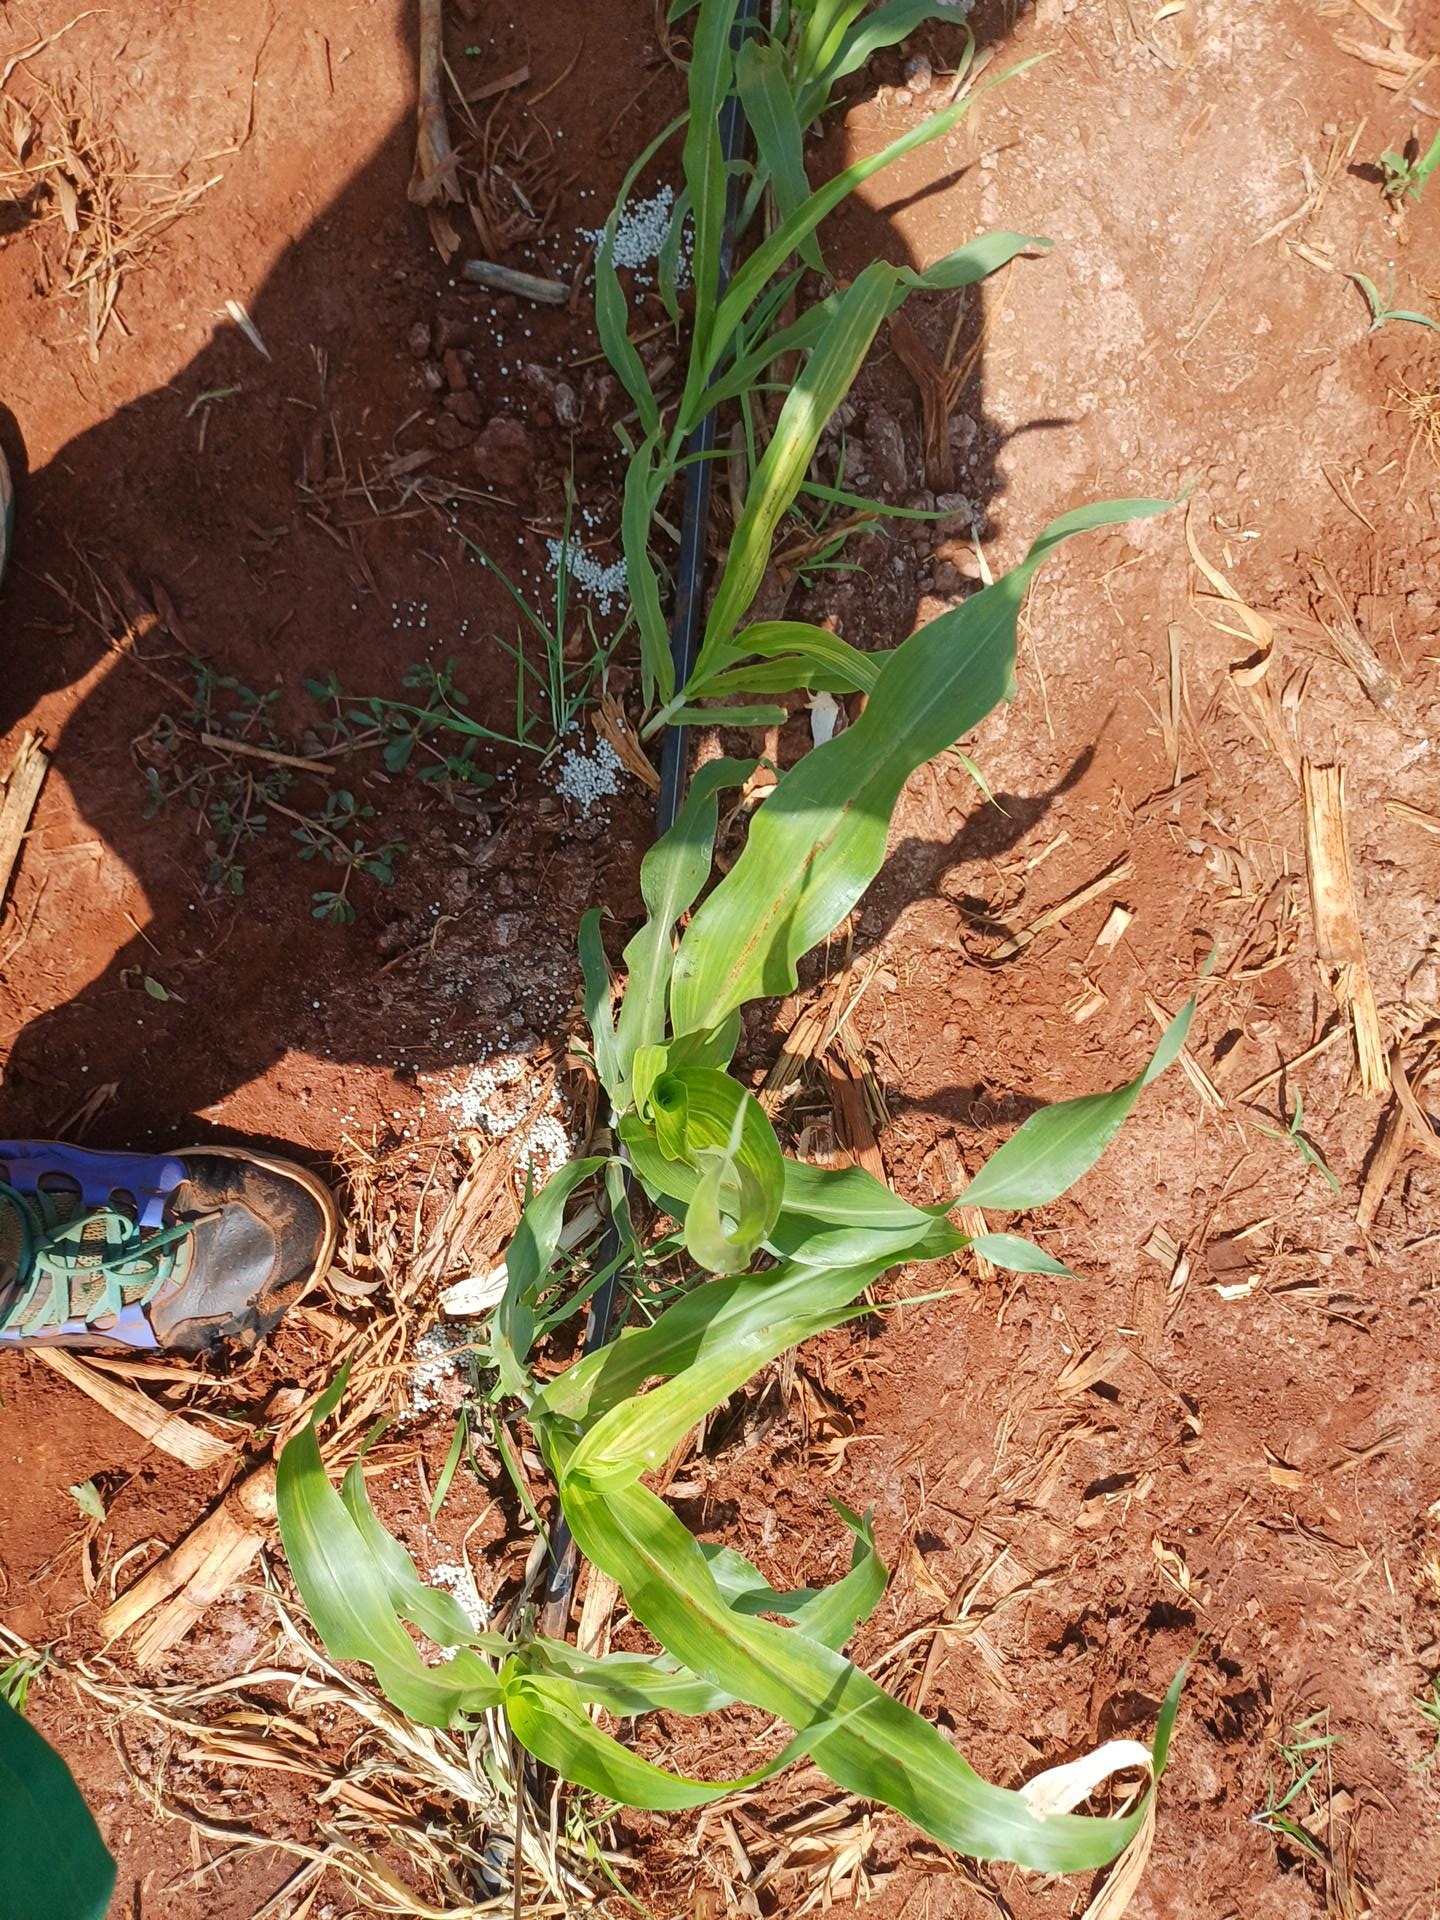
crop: sorghum
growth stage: vegetative
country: Kenya
